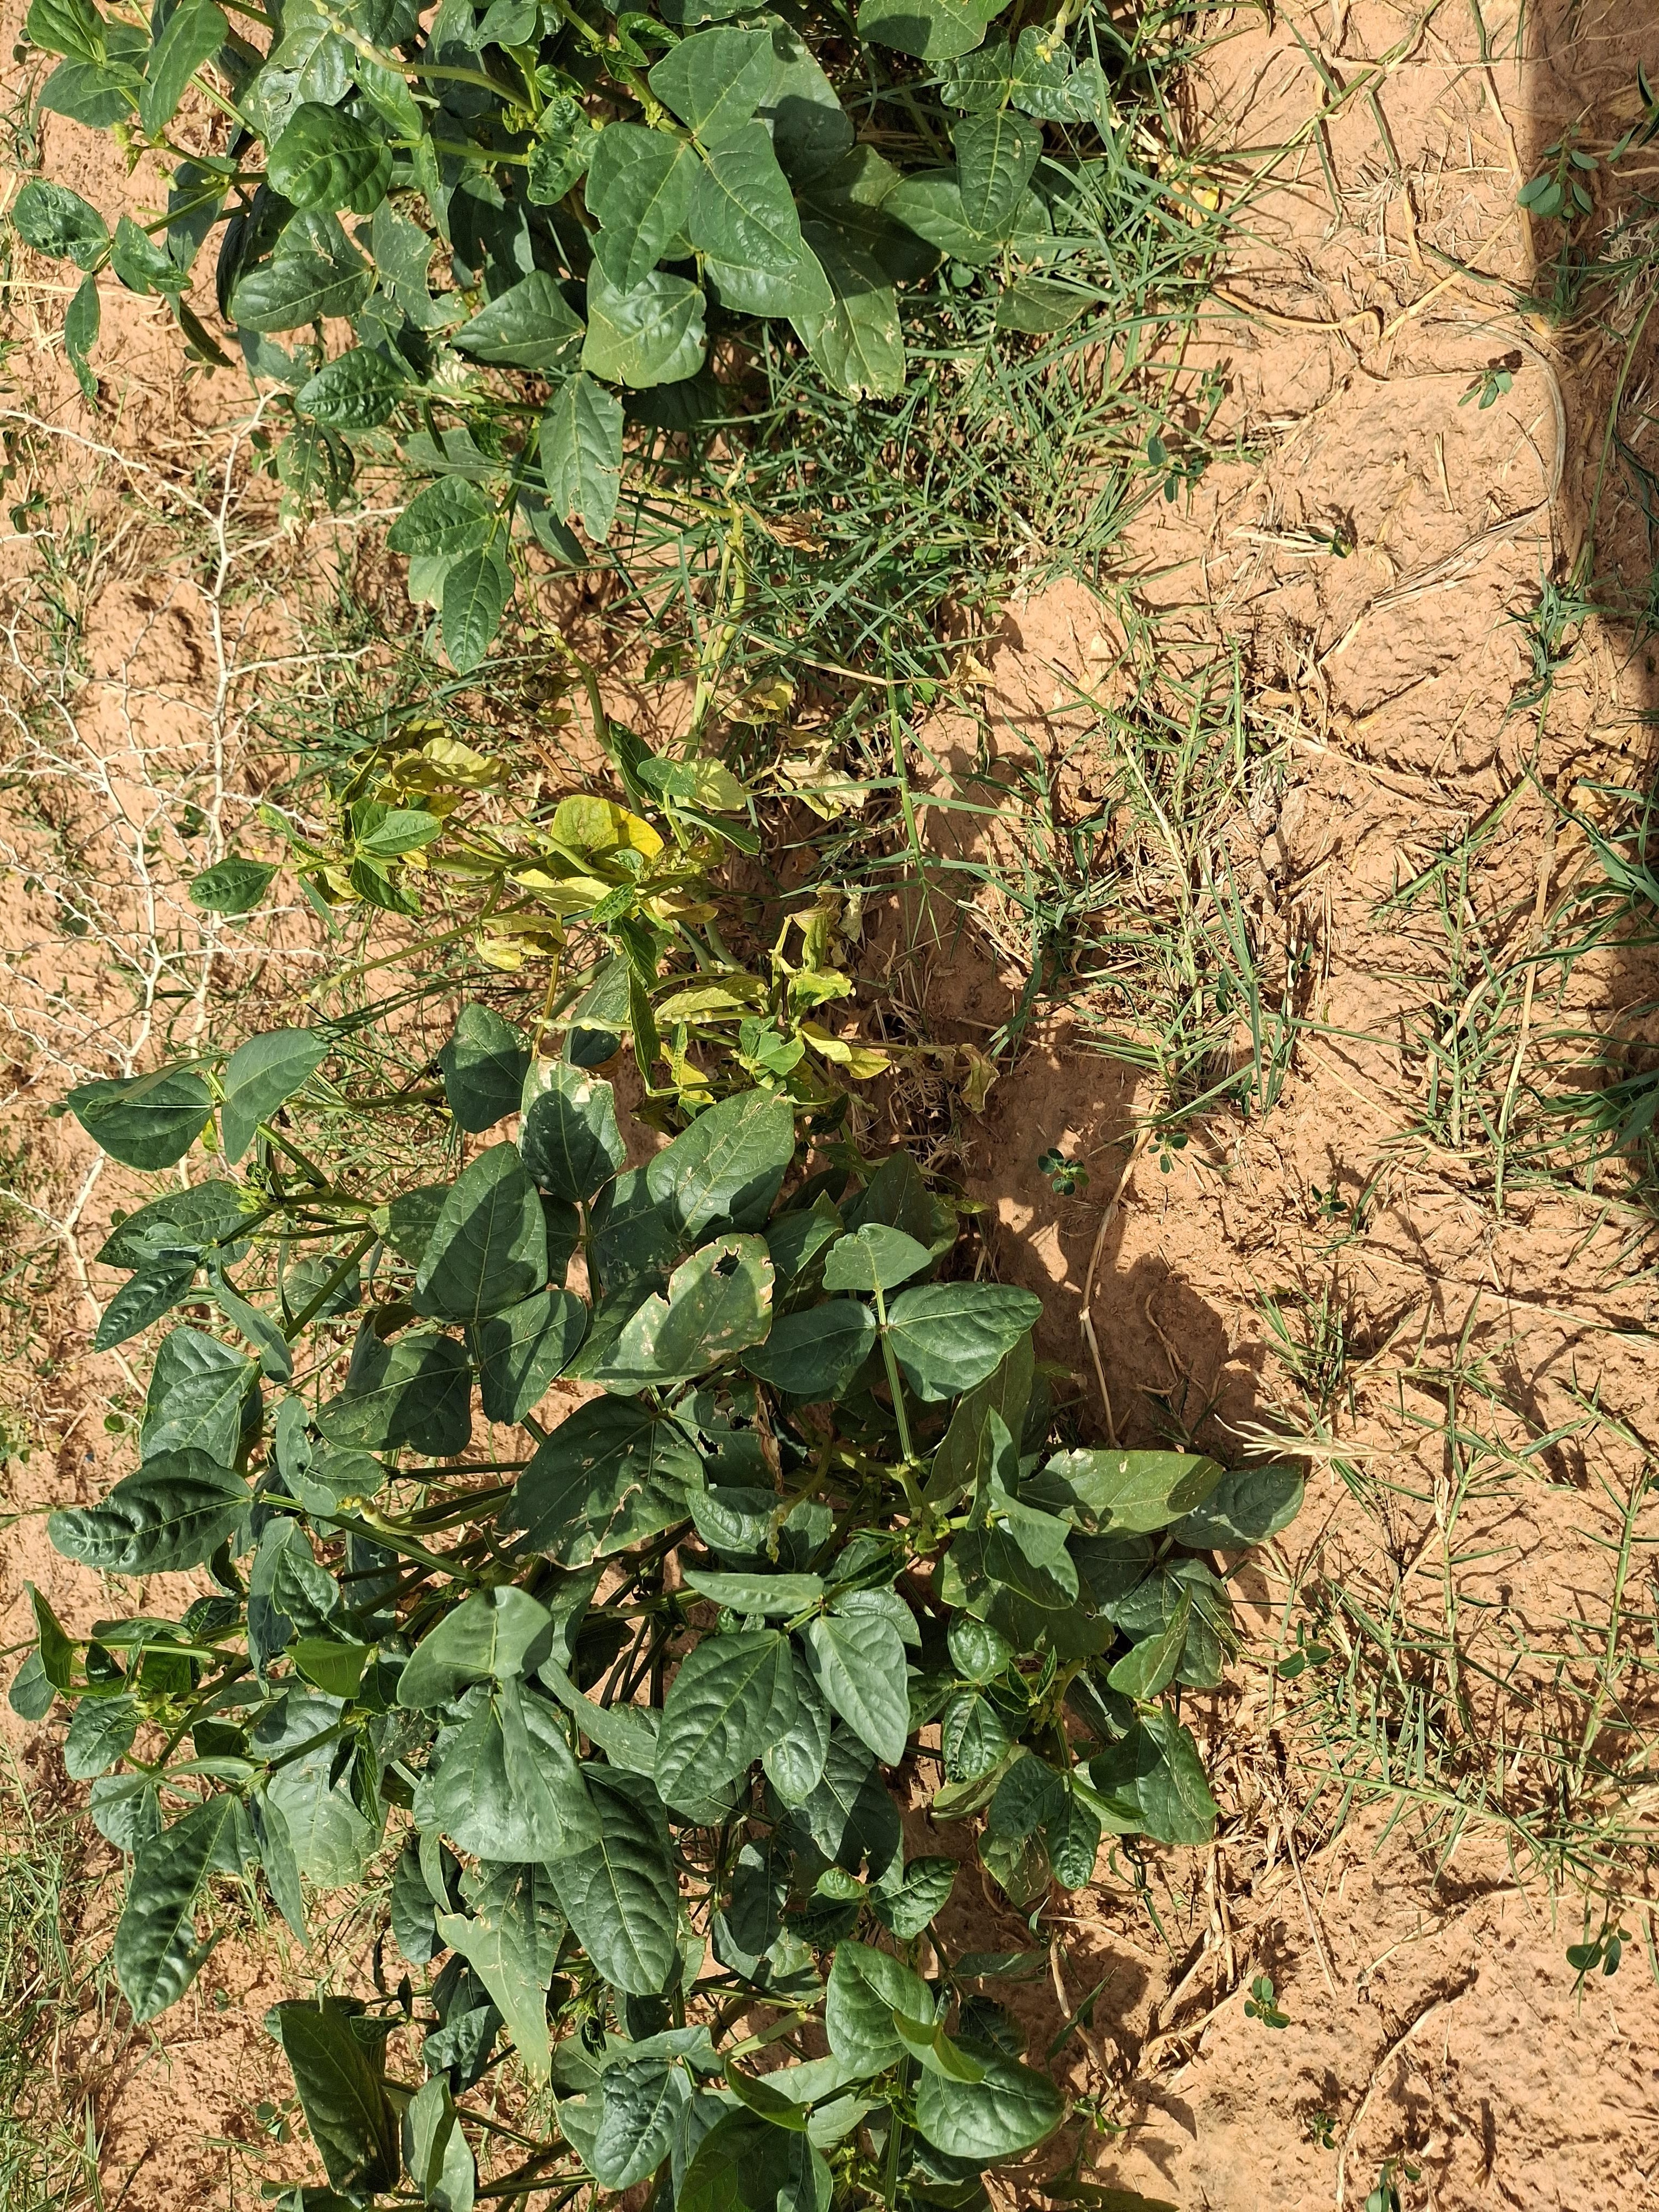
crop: cowpea
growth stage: harvest maturity
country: Nigeria
